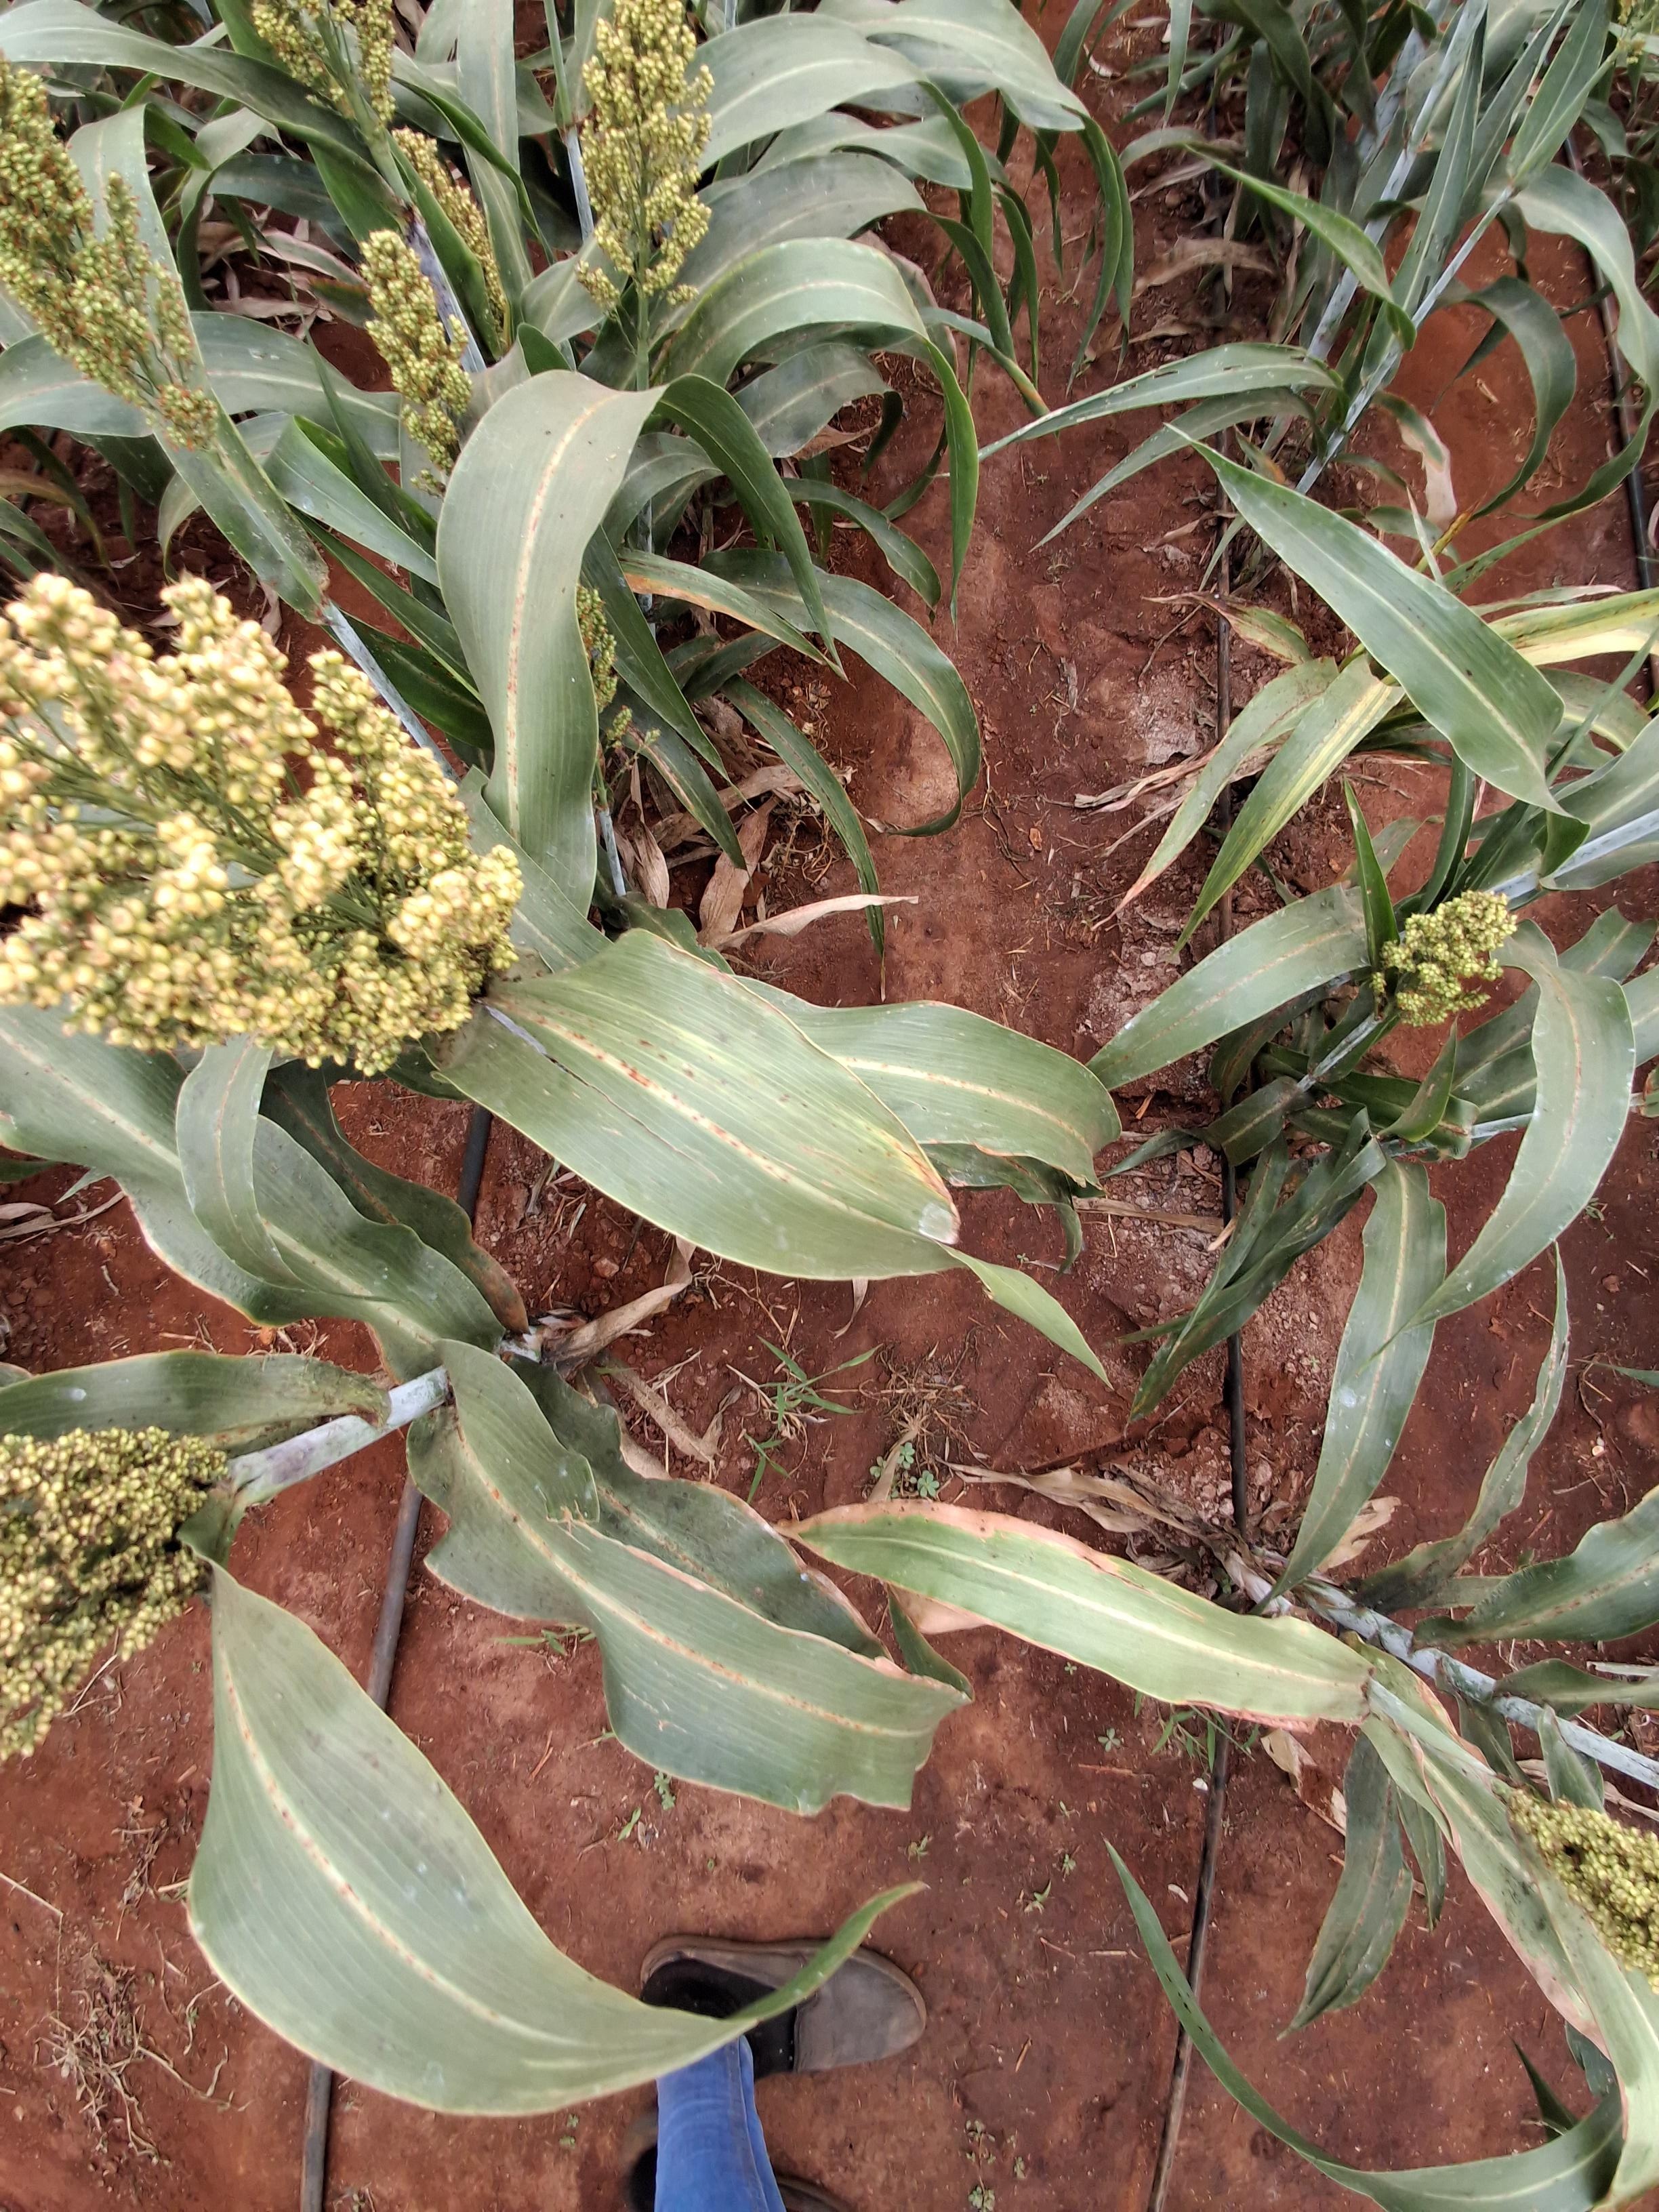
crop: sorghum
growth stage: filling grain
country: Kenya
